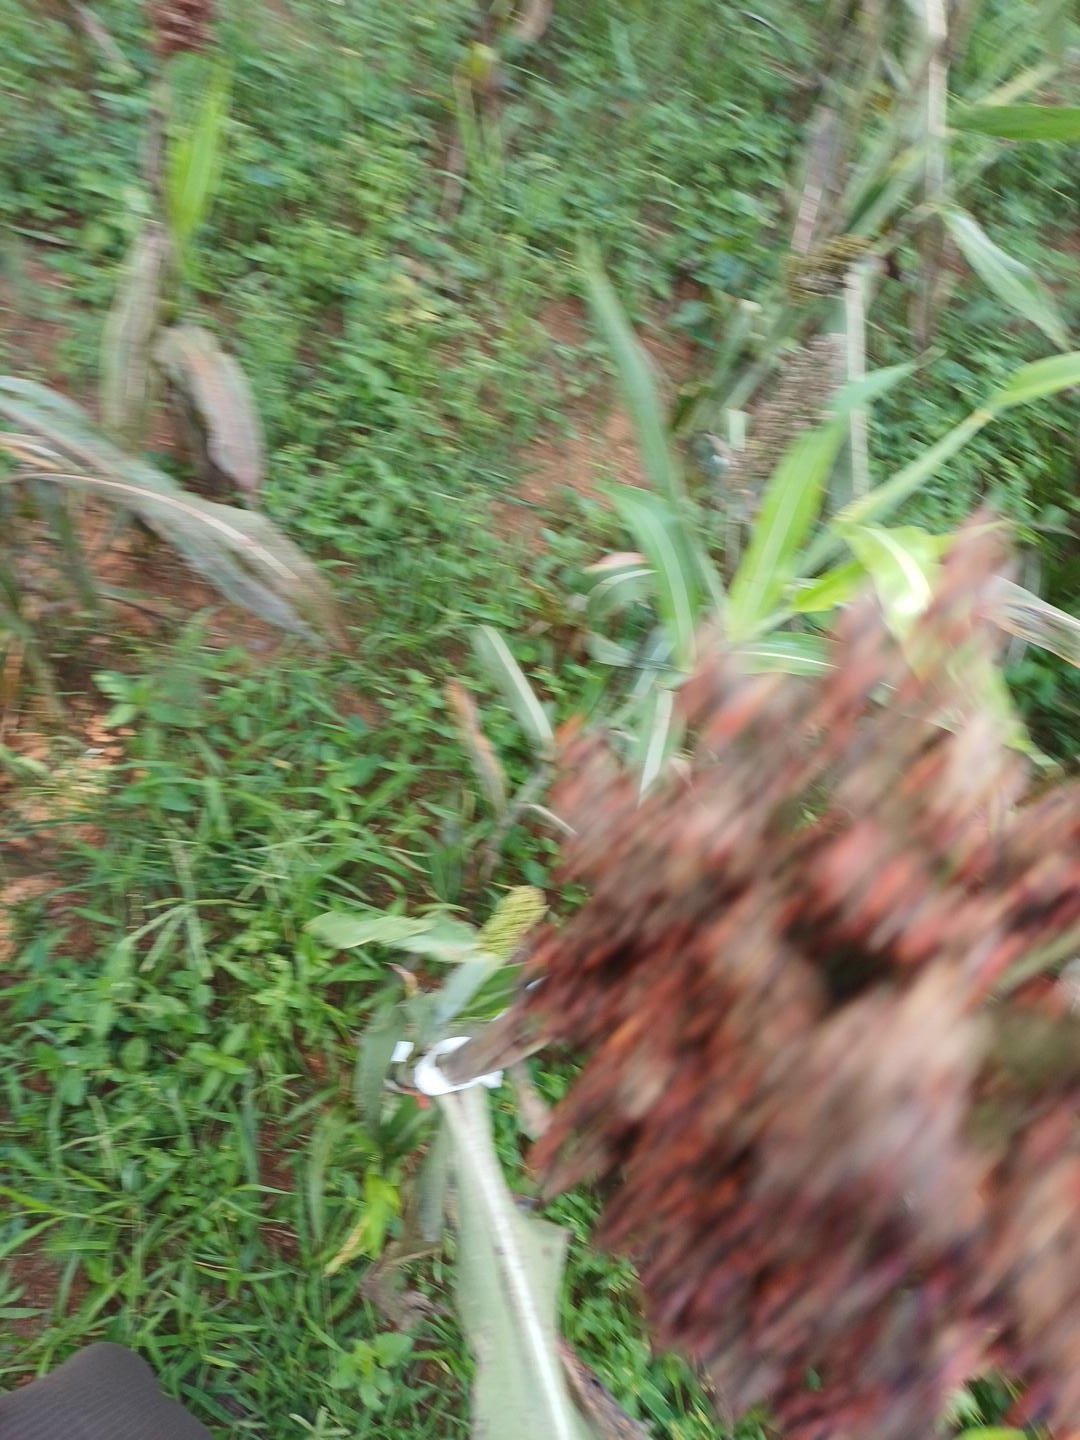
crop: sorghum
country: Kenya
